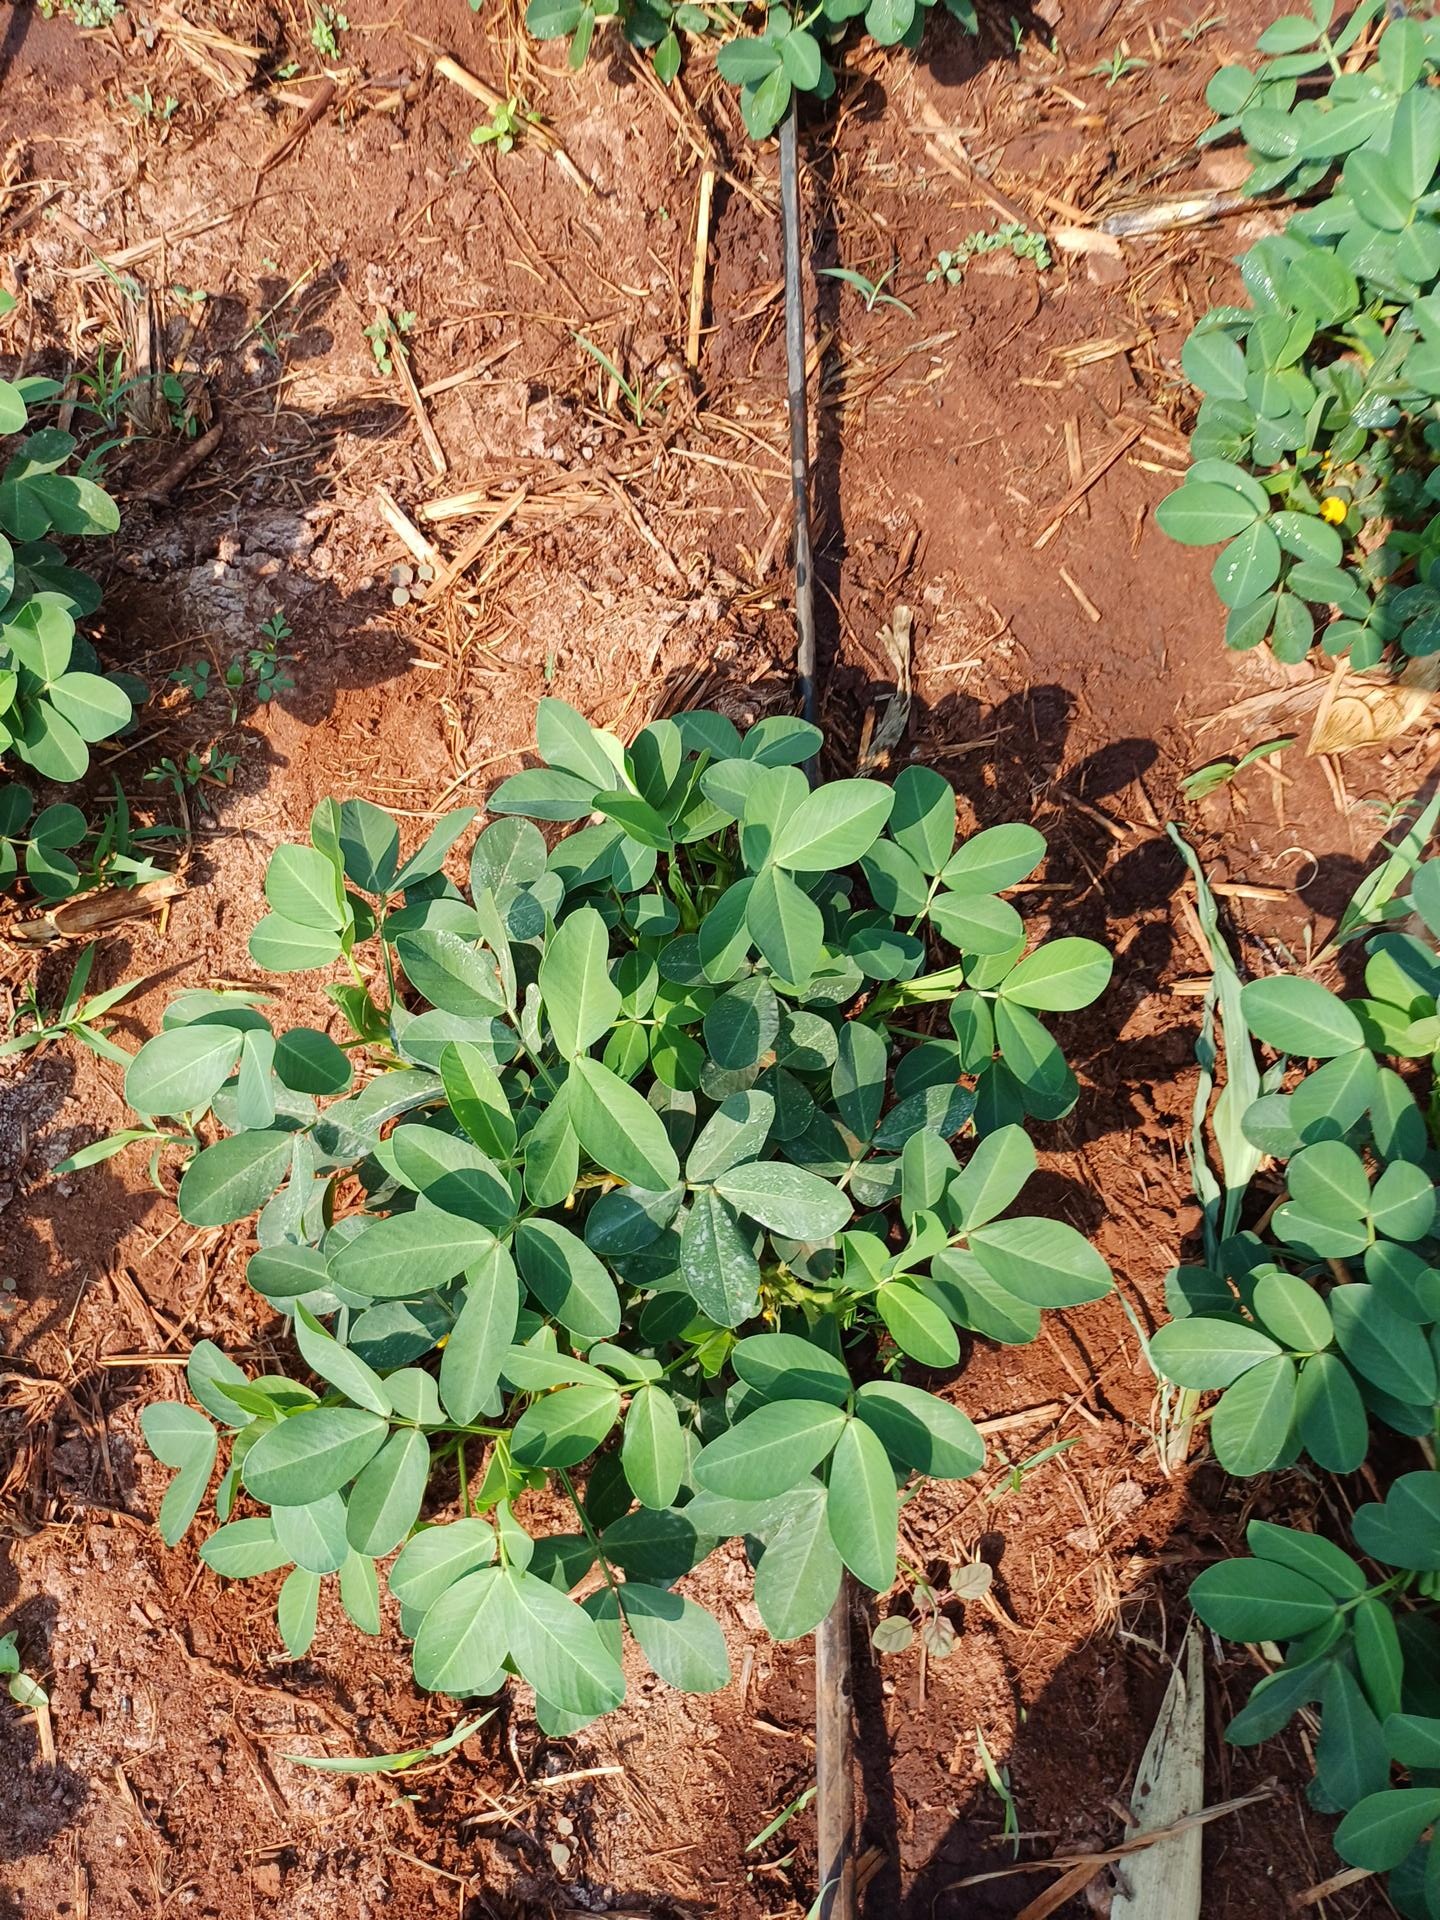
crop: groundnut
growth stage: flowering
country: Kenya
